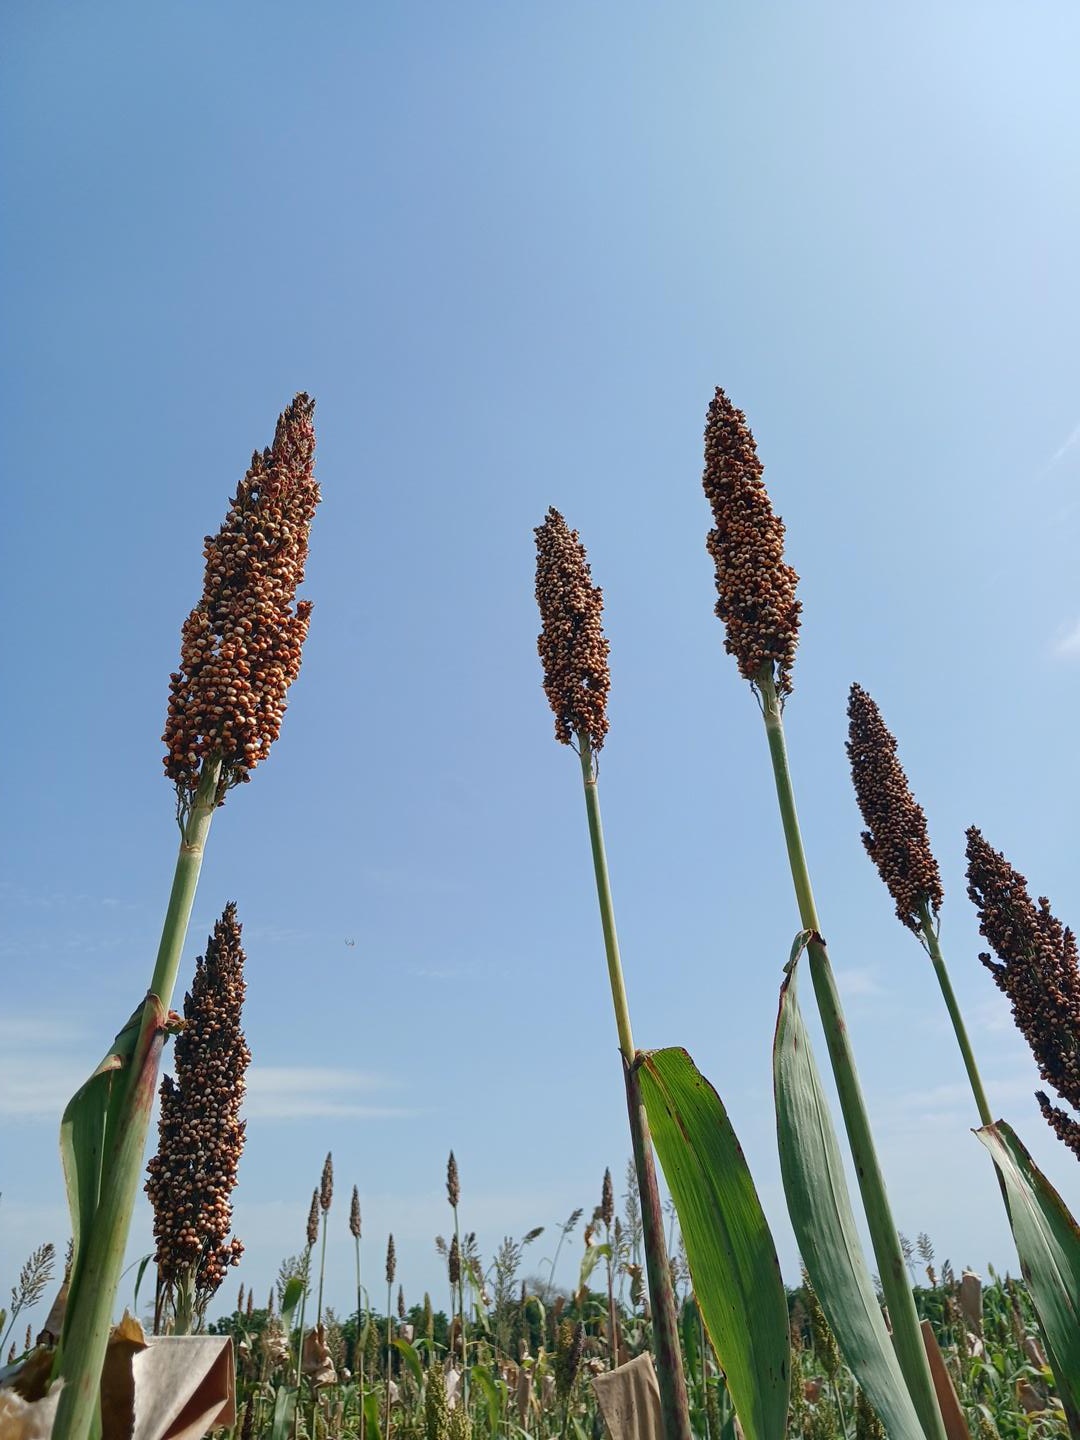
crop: sorghum
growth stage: filling grain
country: Senegal
